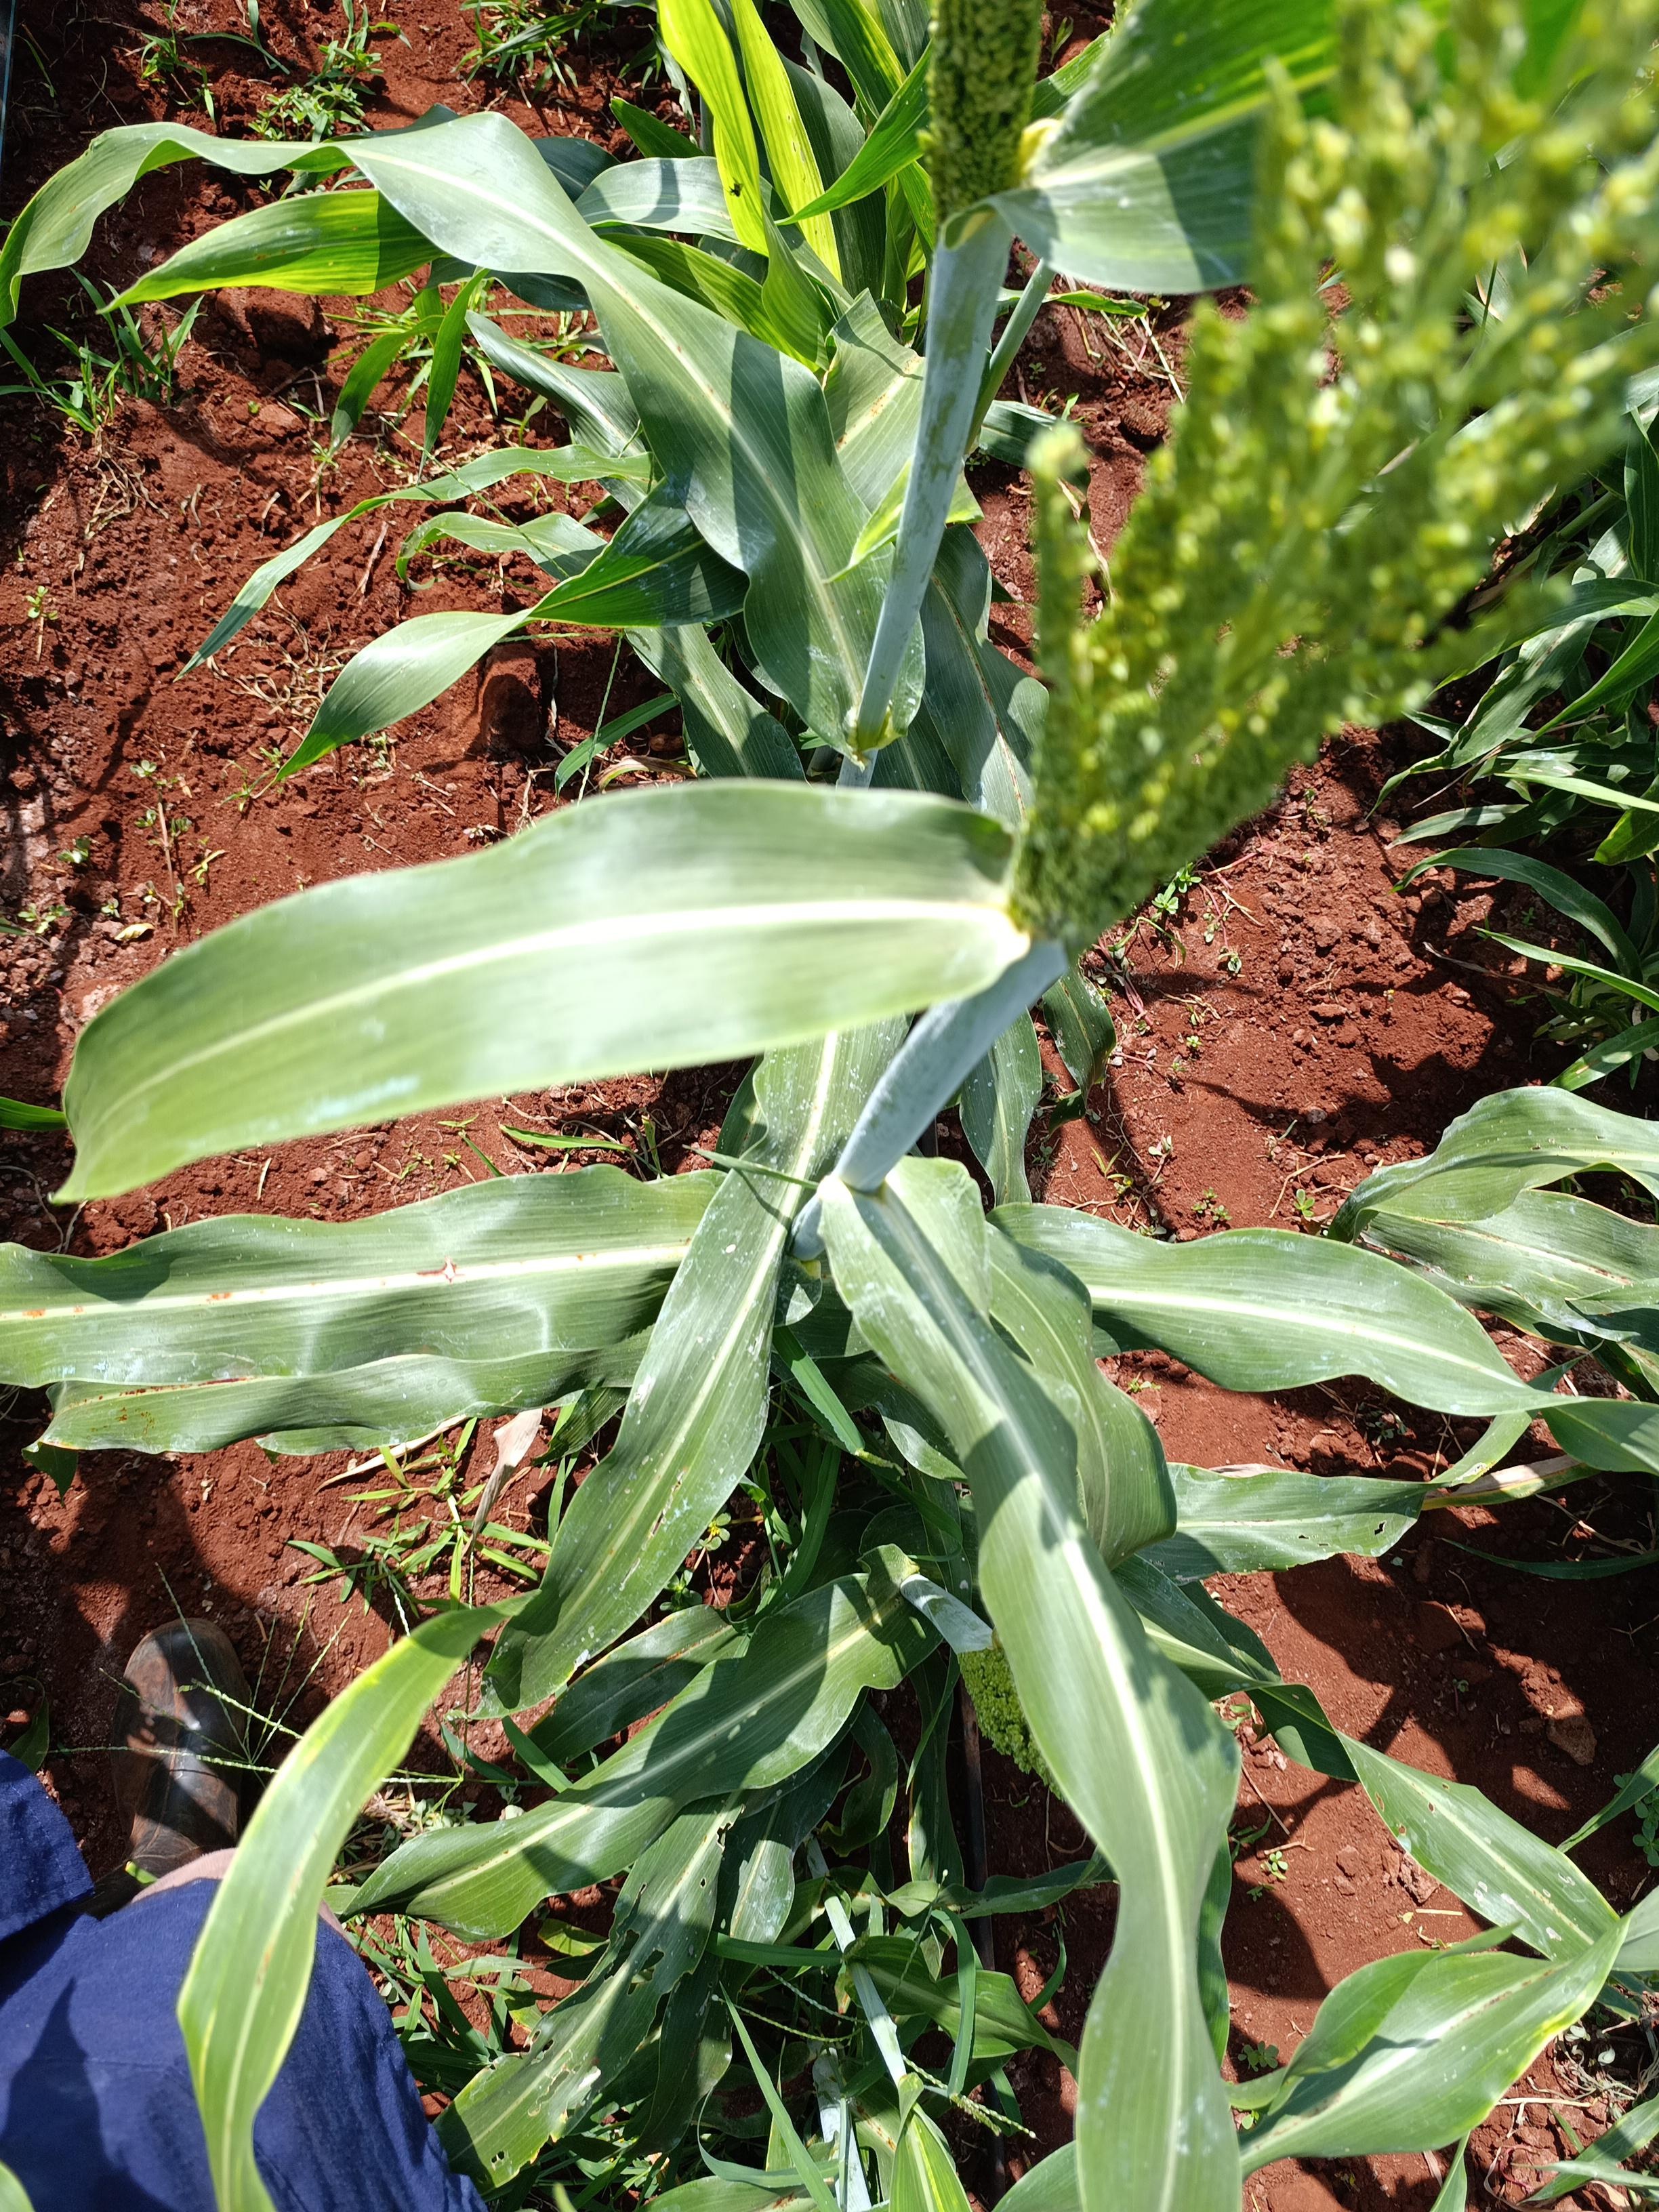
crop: sorghum
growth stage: heading tuber
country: Kenya
